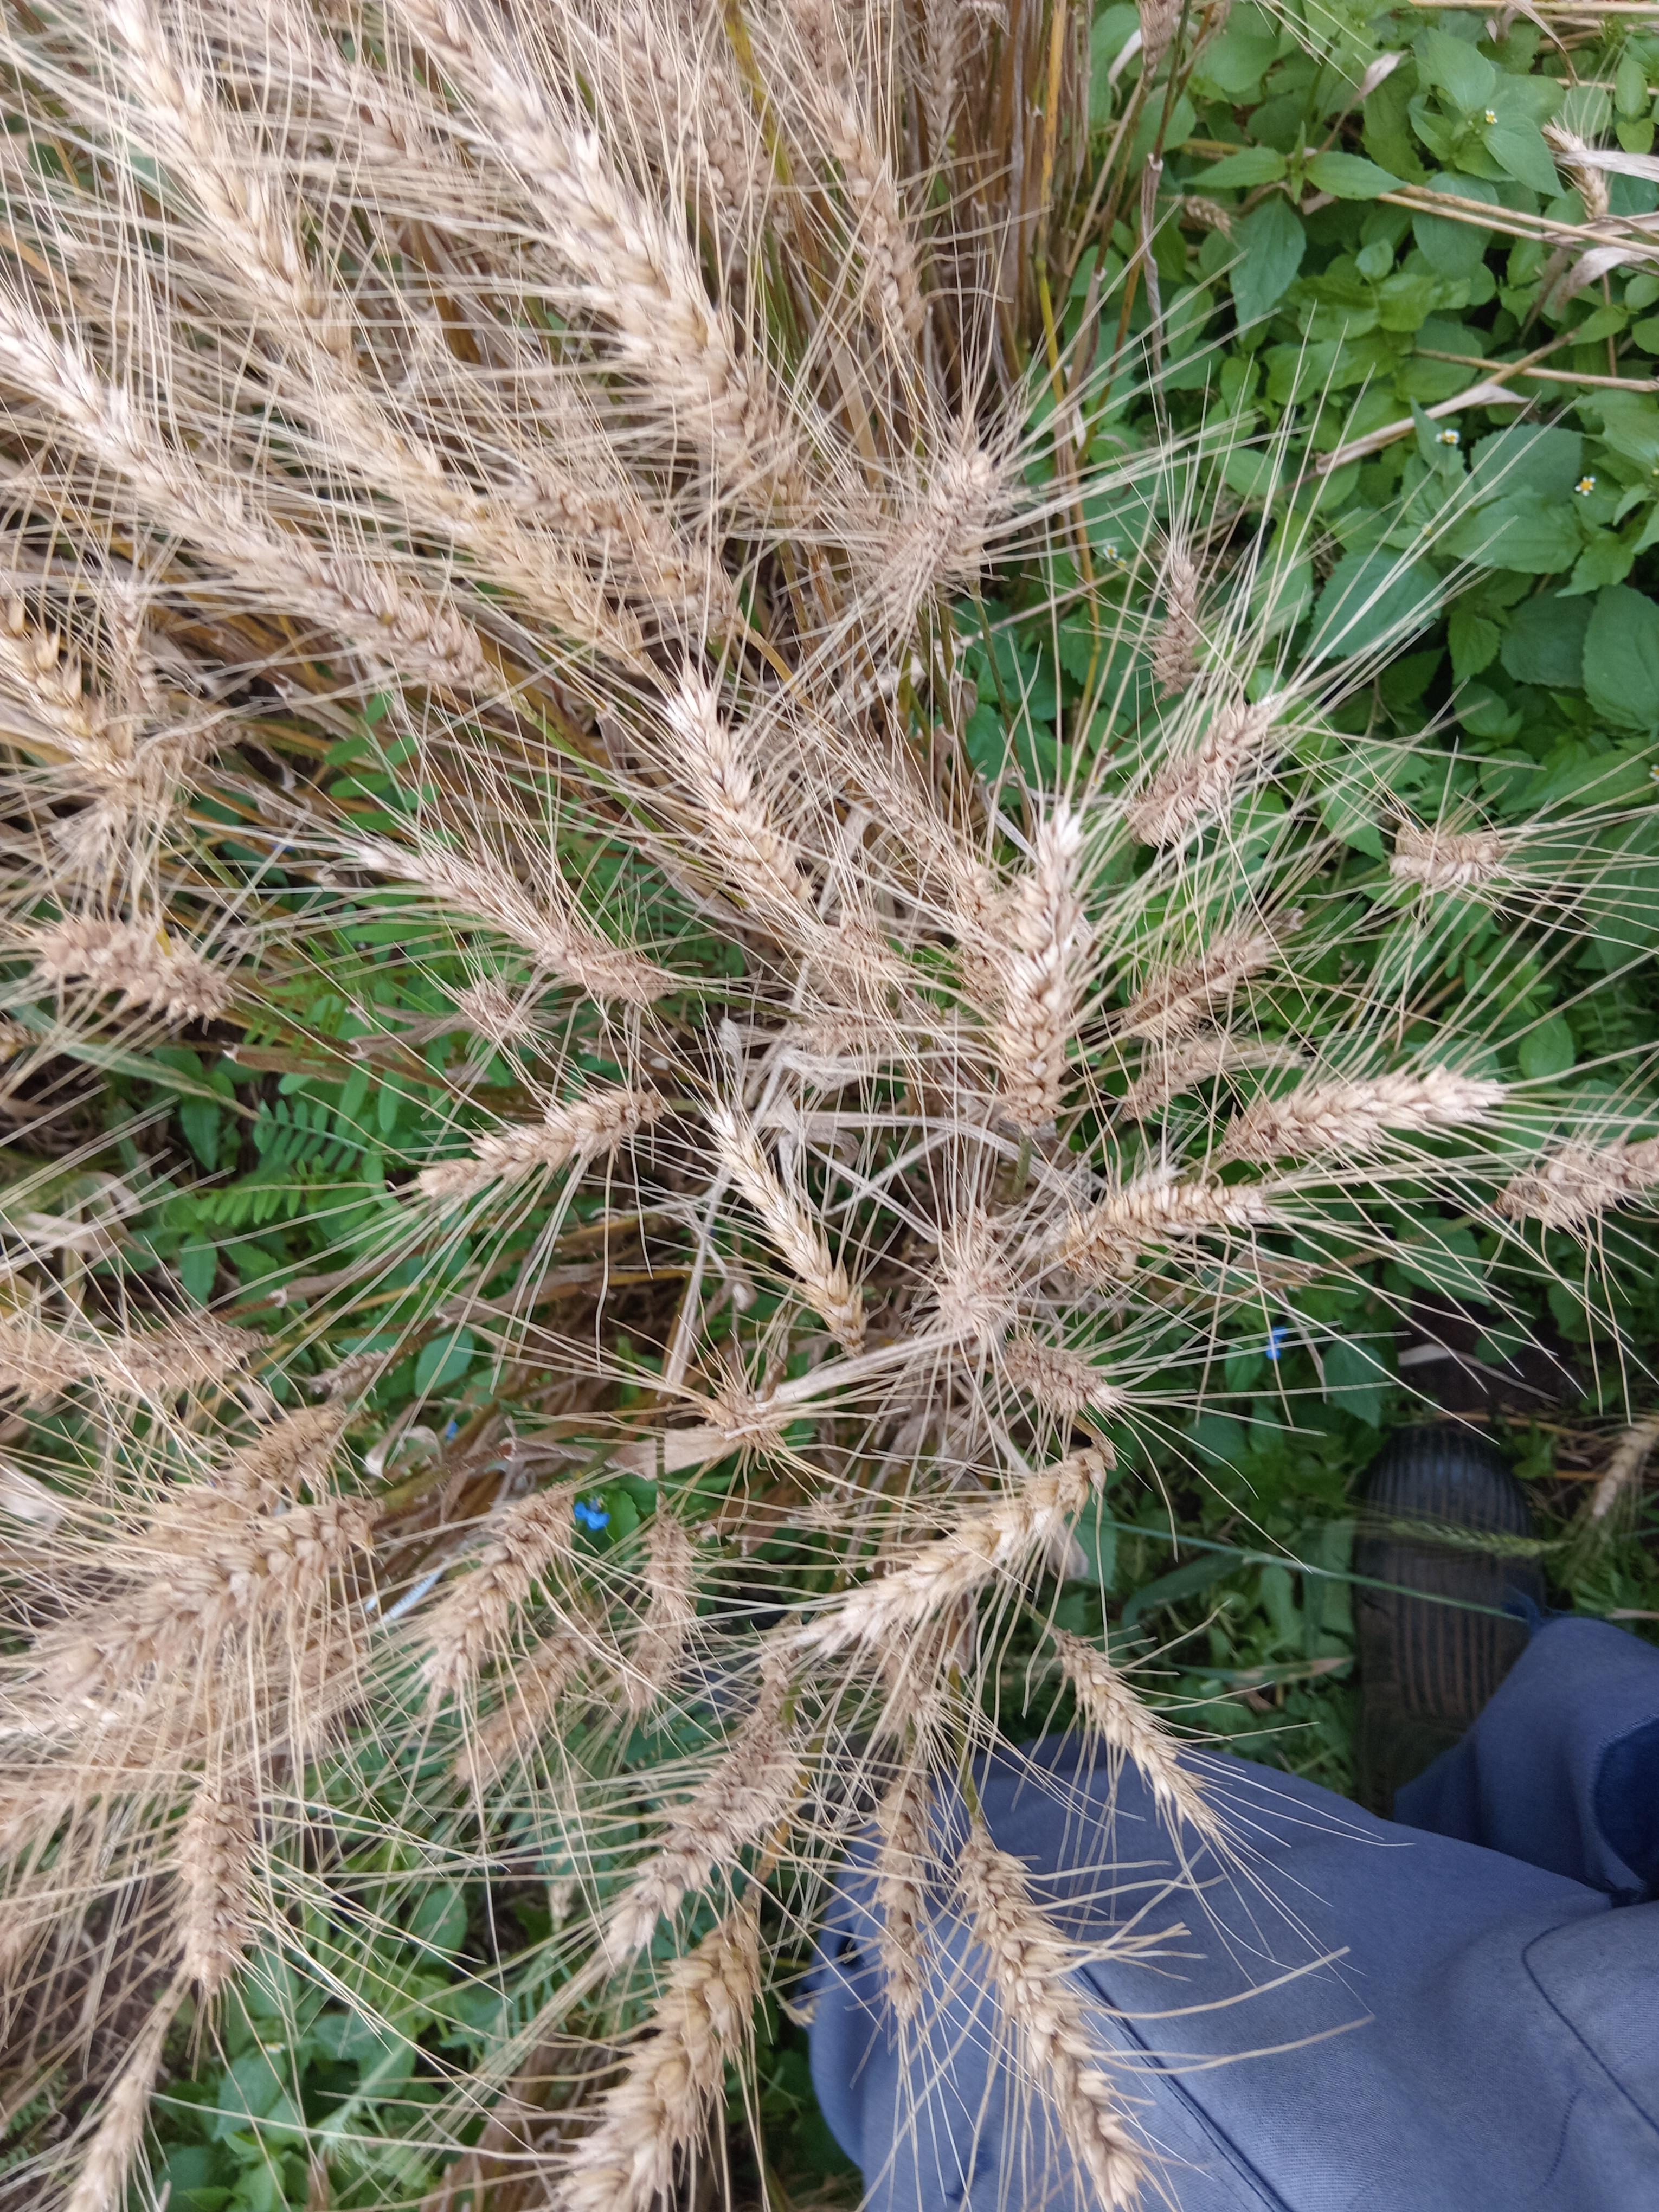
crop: wheat
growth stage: maturity
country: Kenya
